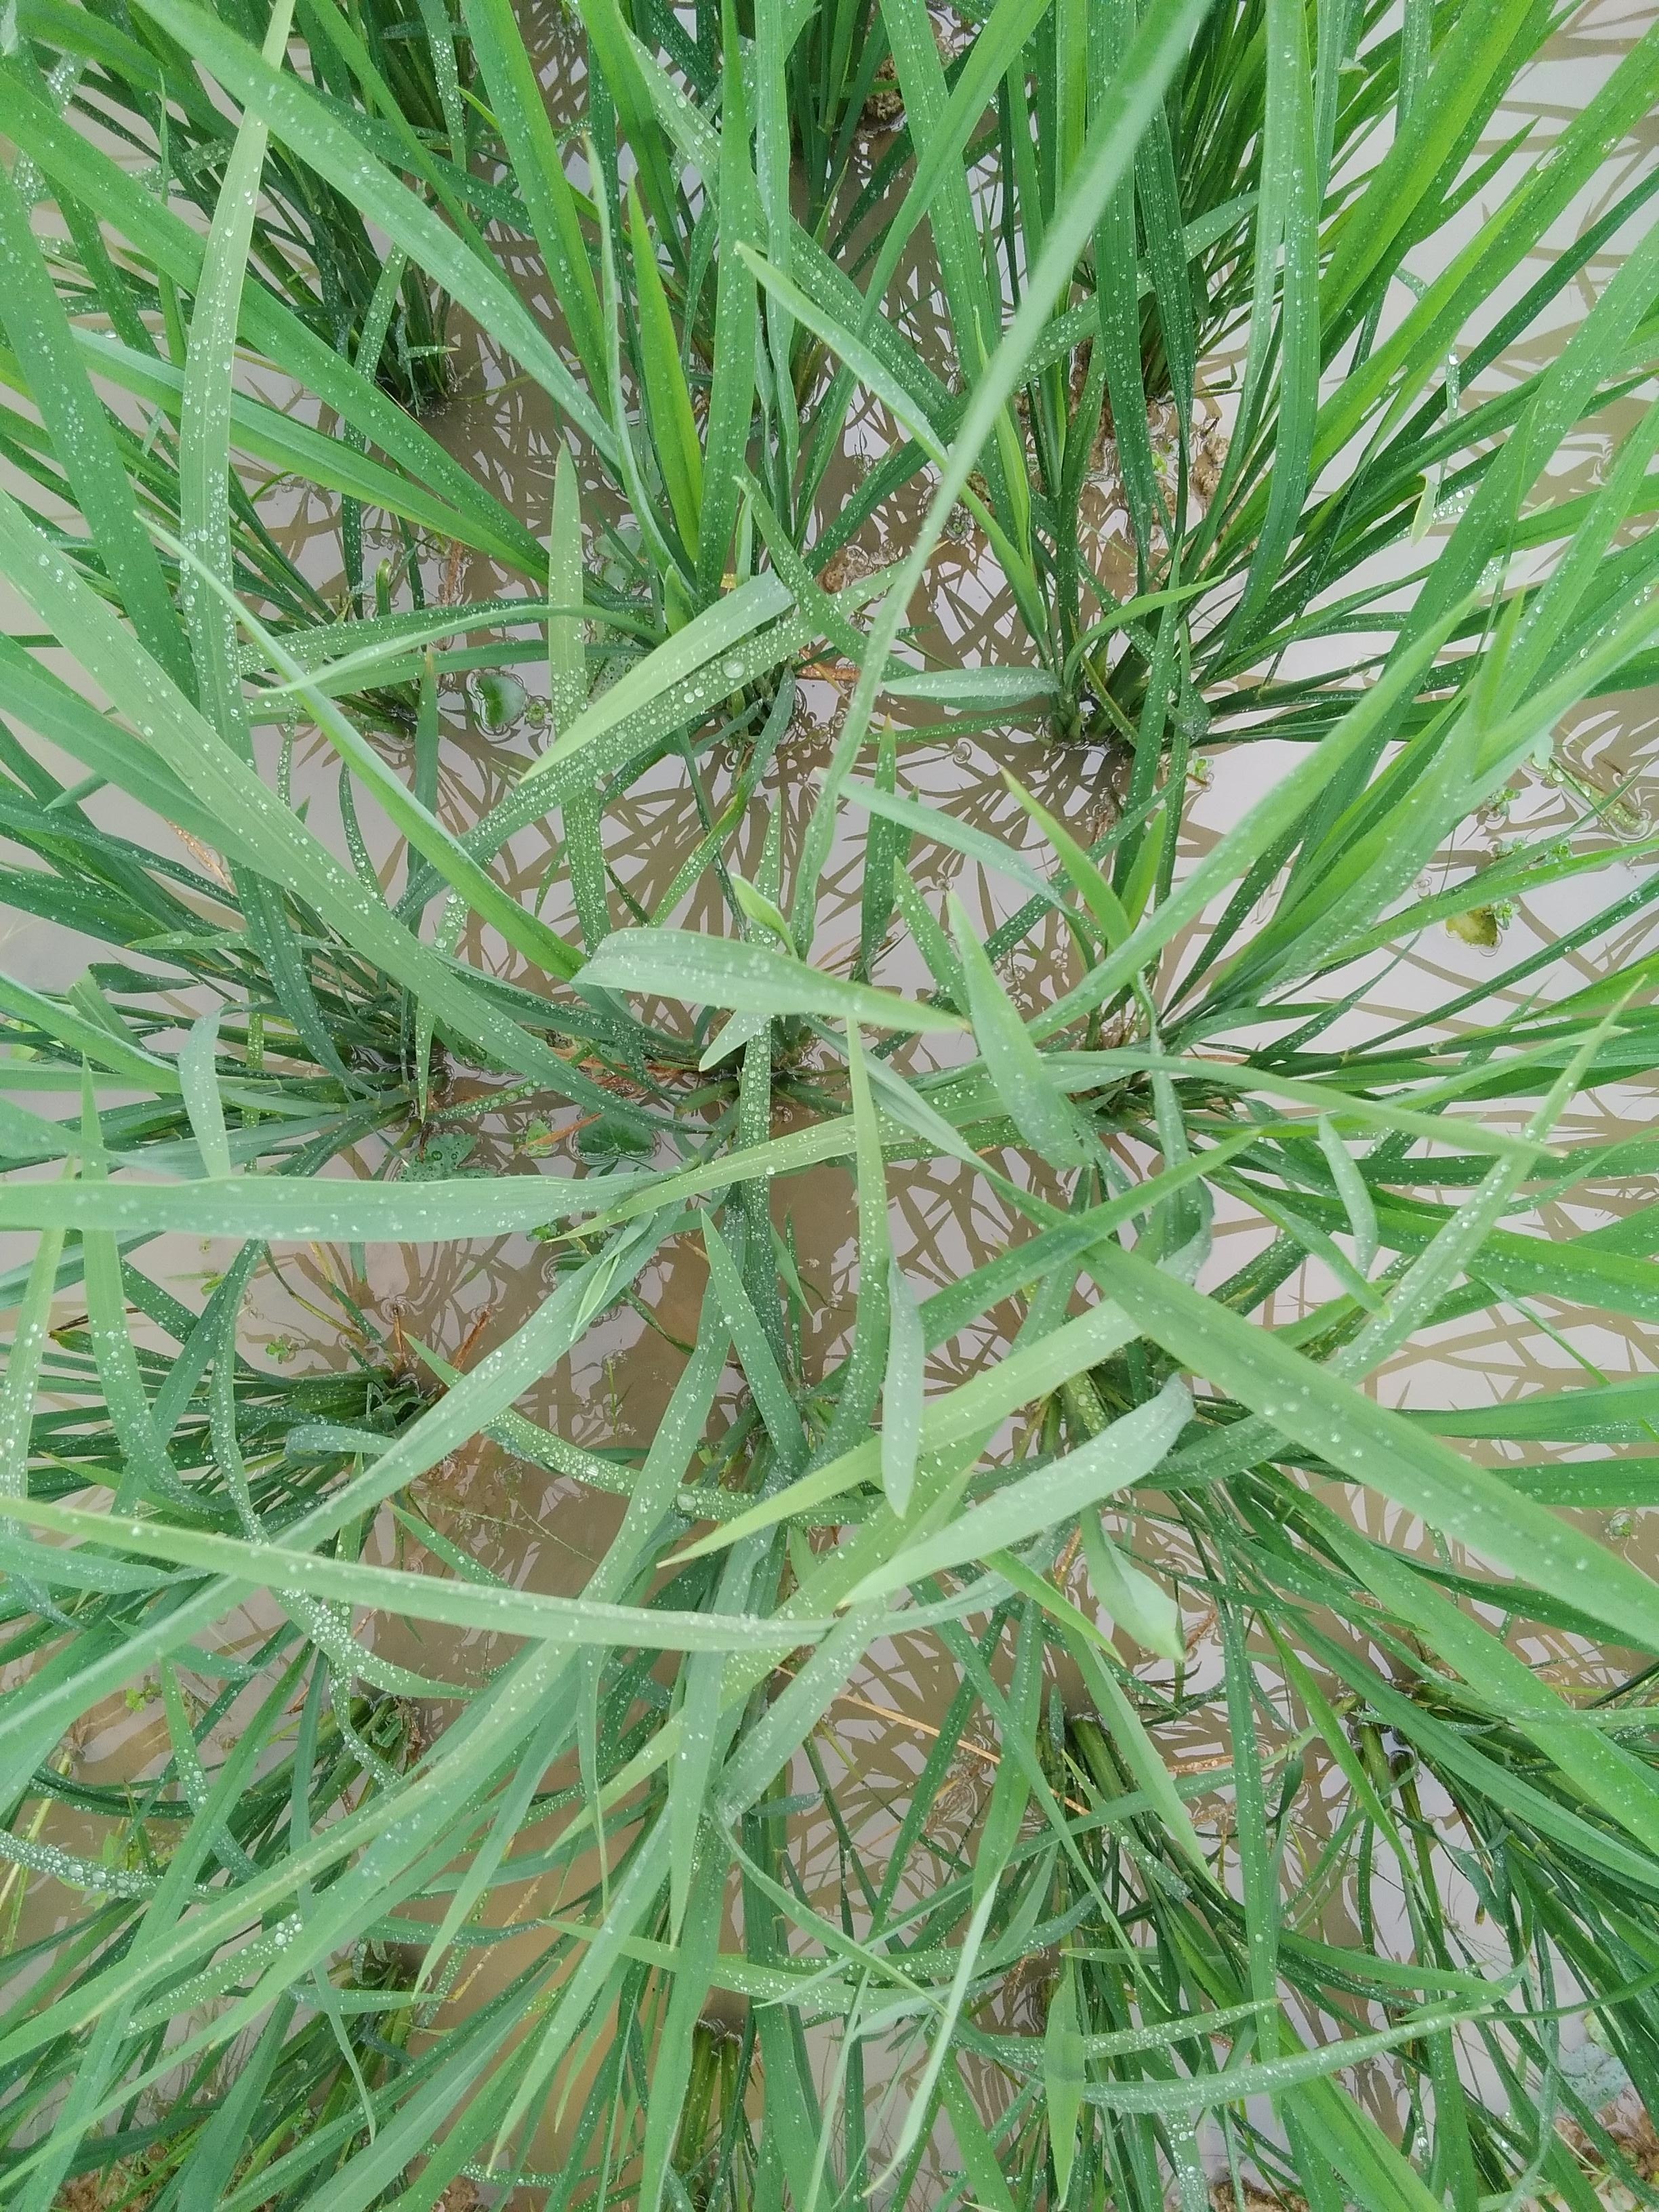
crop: rice
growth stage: vegetative
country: Nigeria
